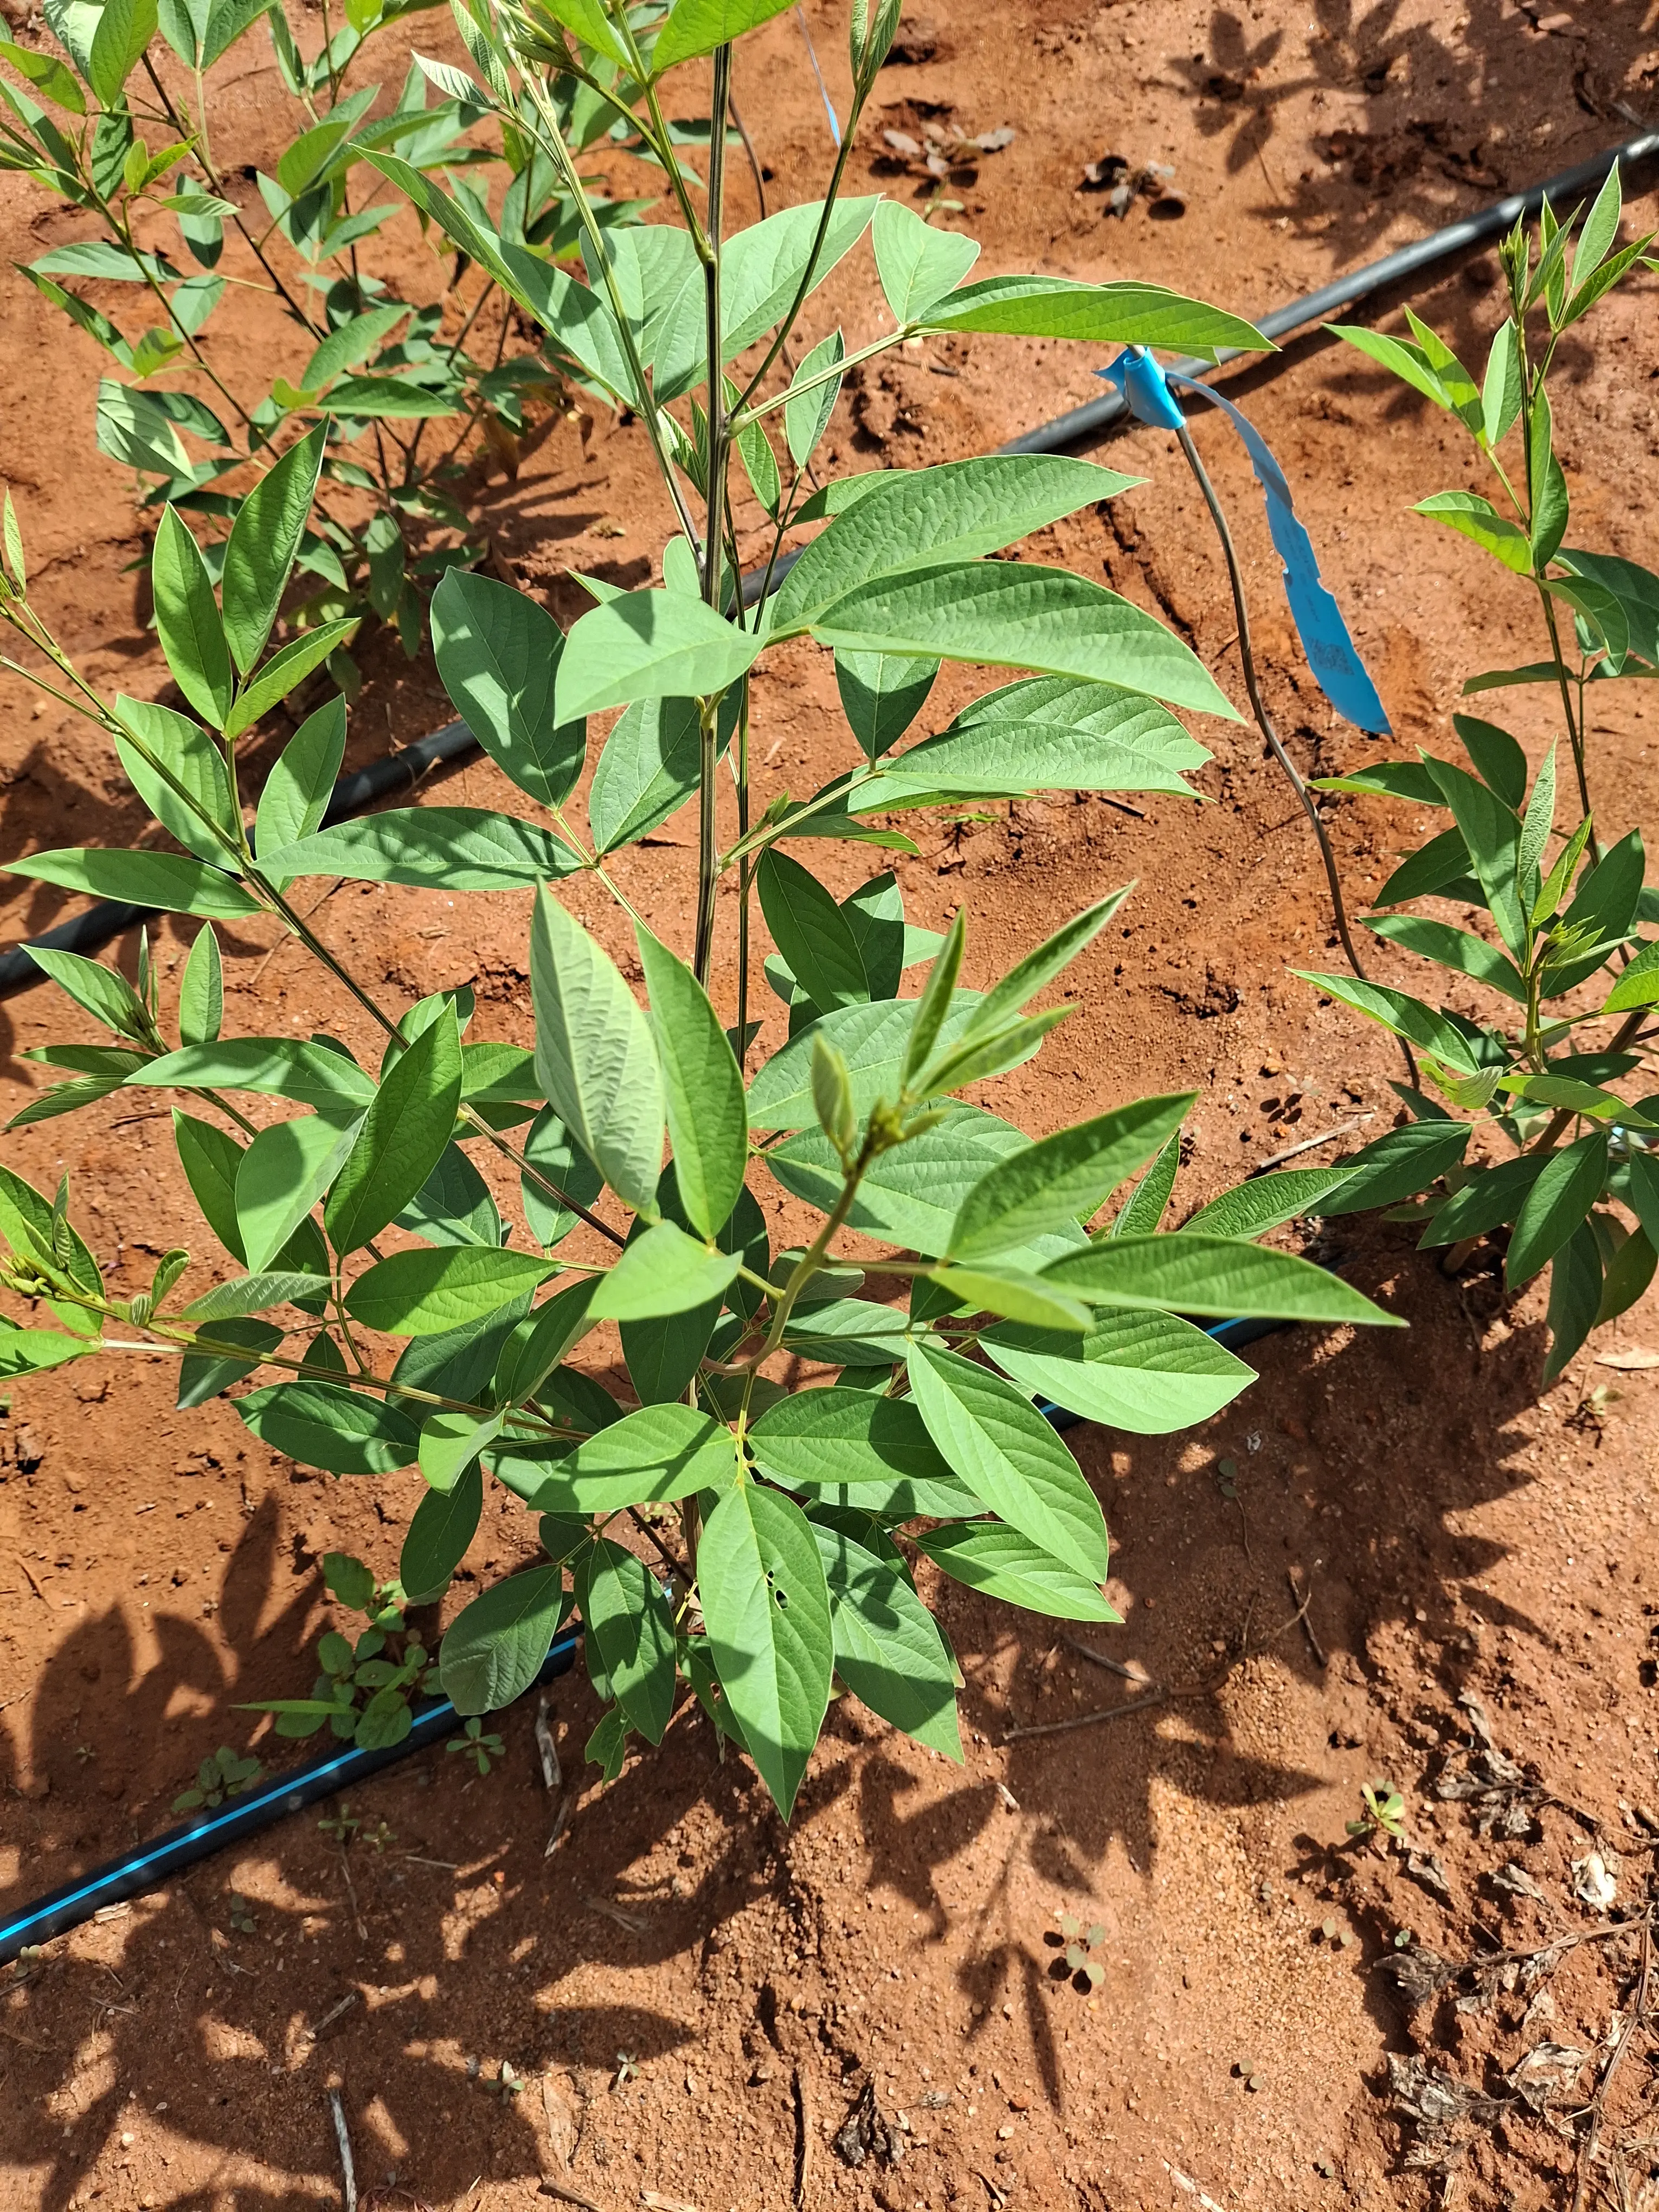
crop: pigeonpea
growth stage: vegetative
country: Kenya
